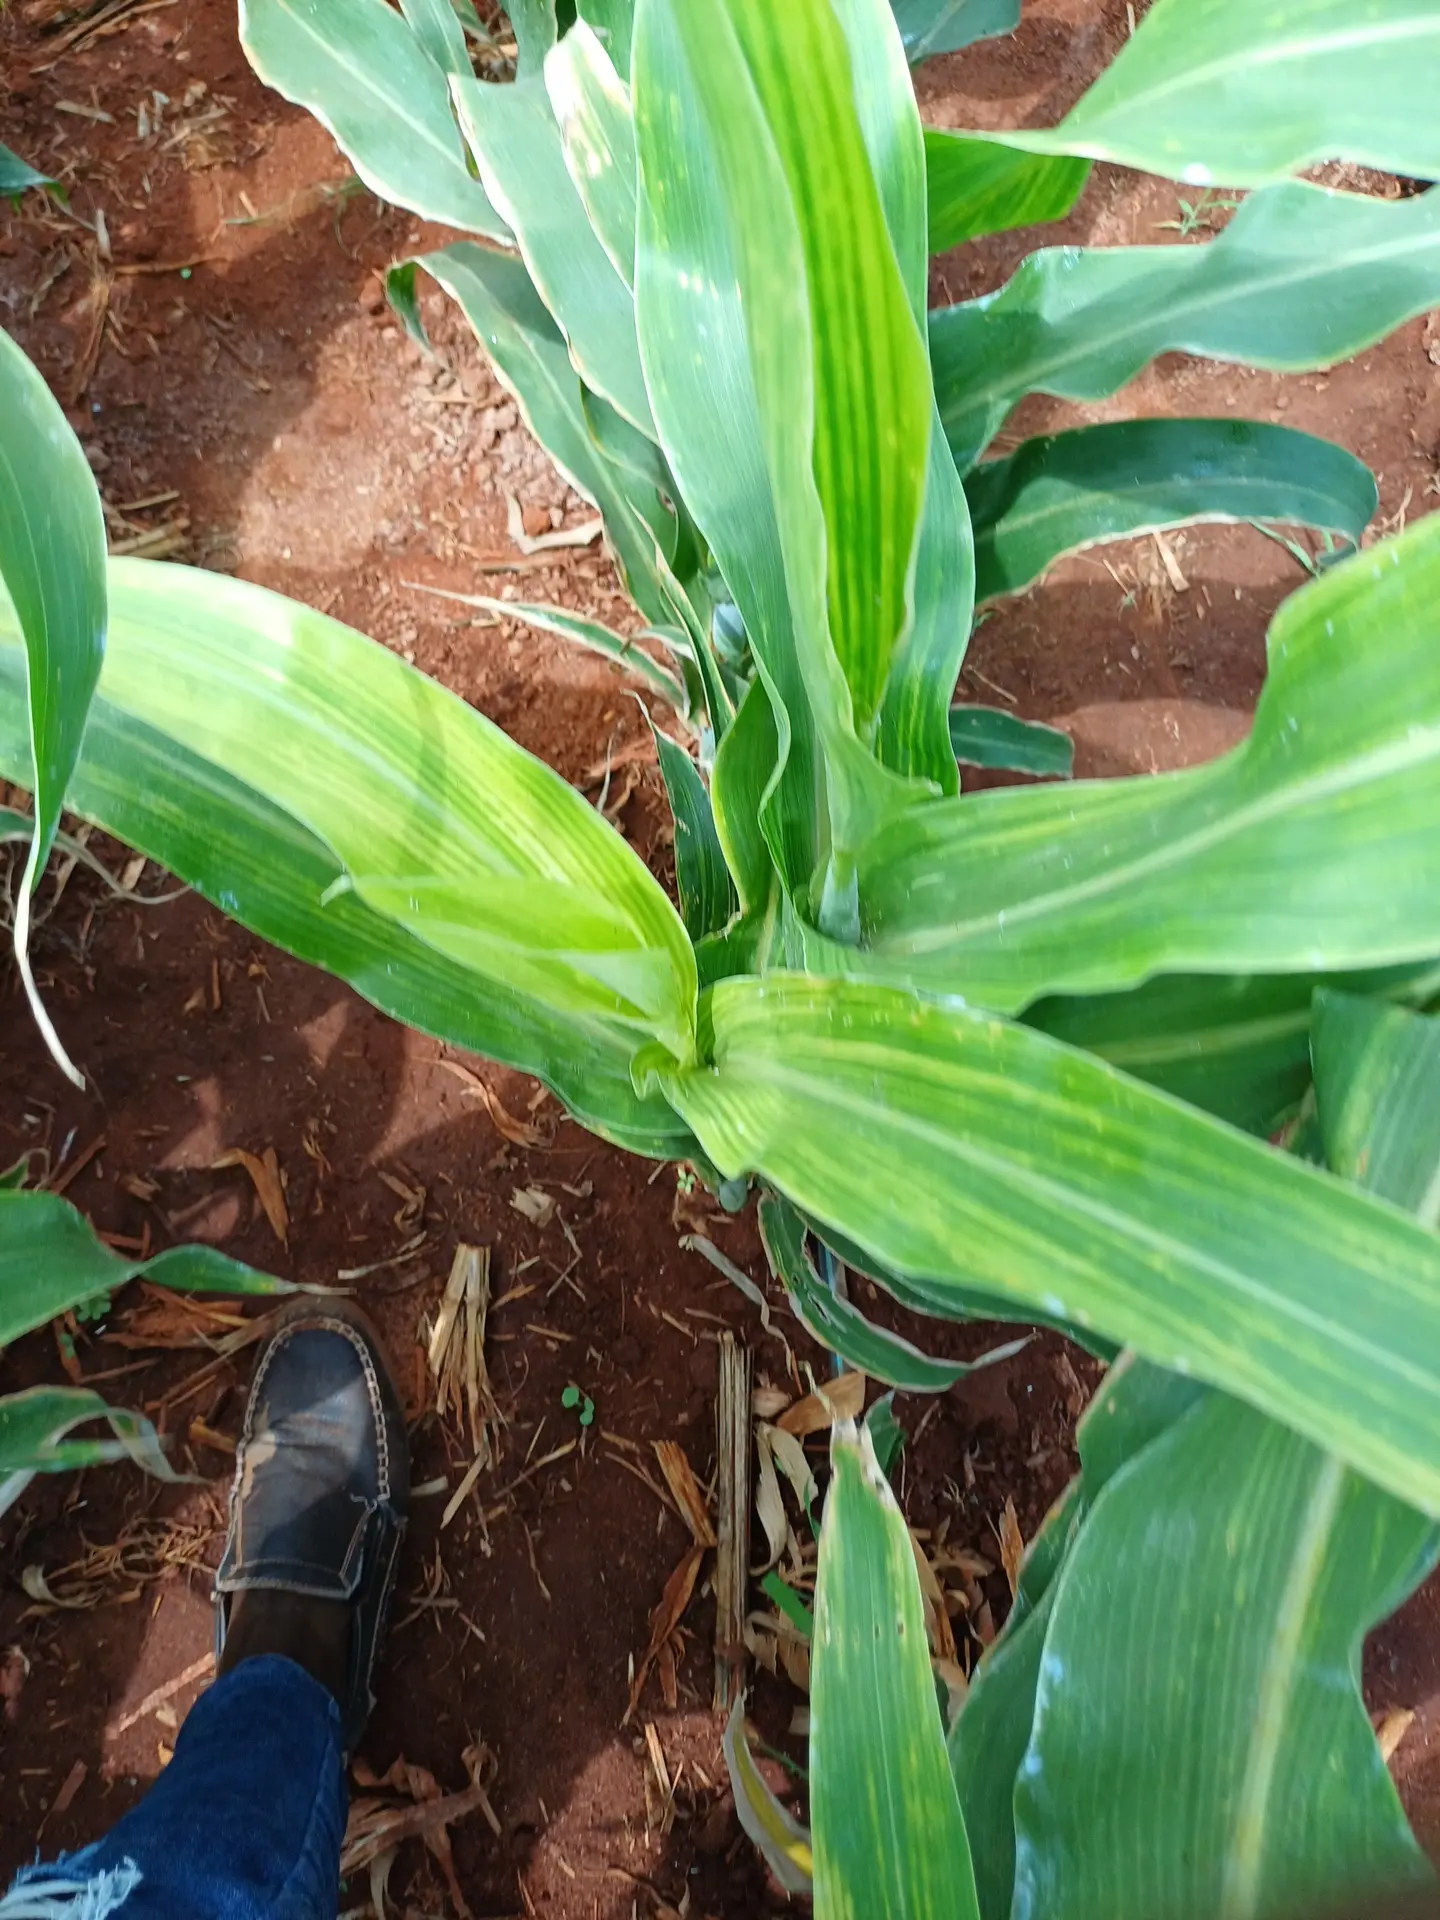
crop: sorghum
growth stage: vegetative
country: Kenya
